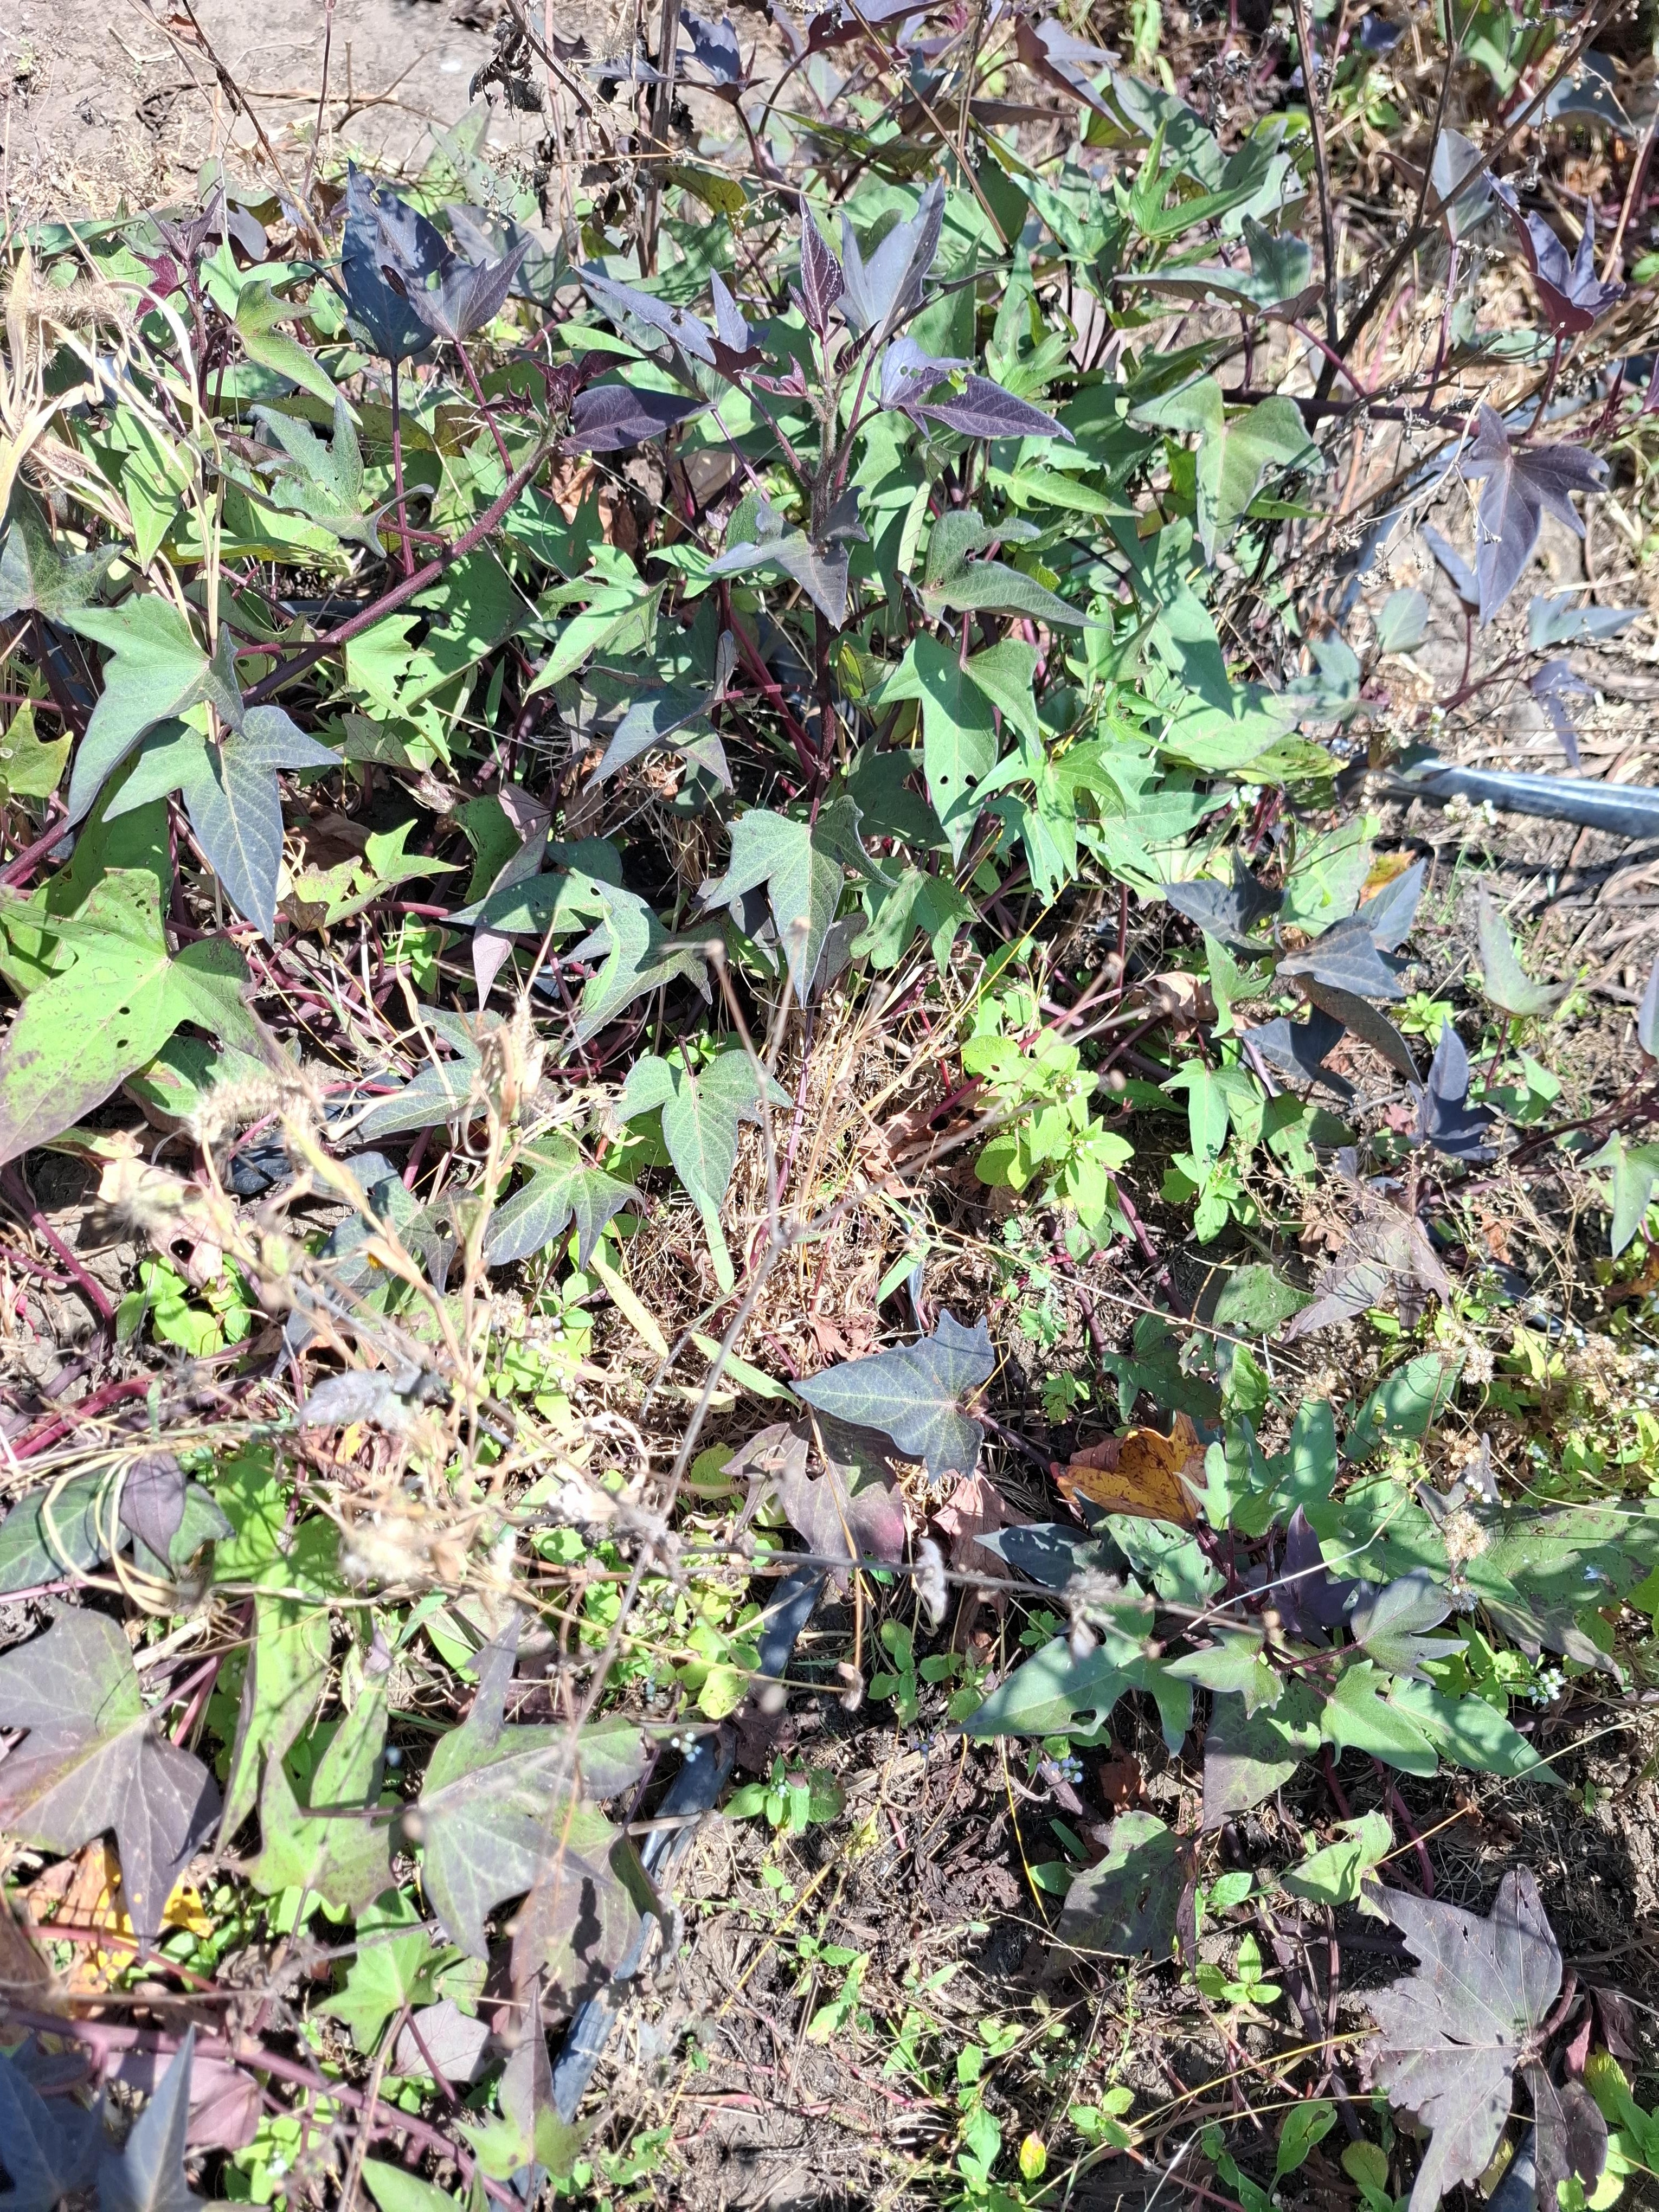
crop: sweet potato
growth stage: flowering
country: Tanzania
